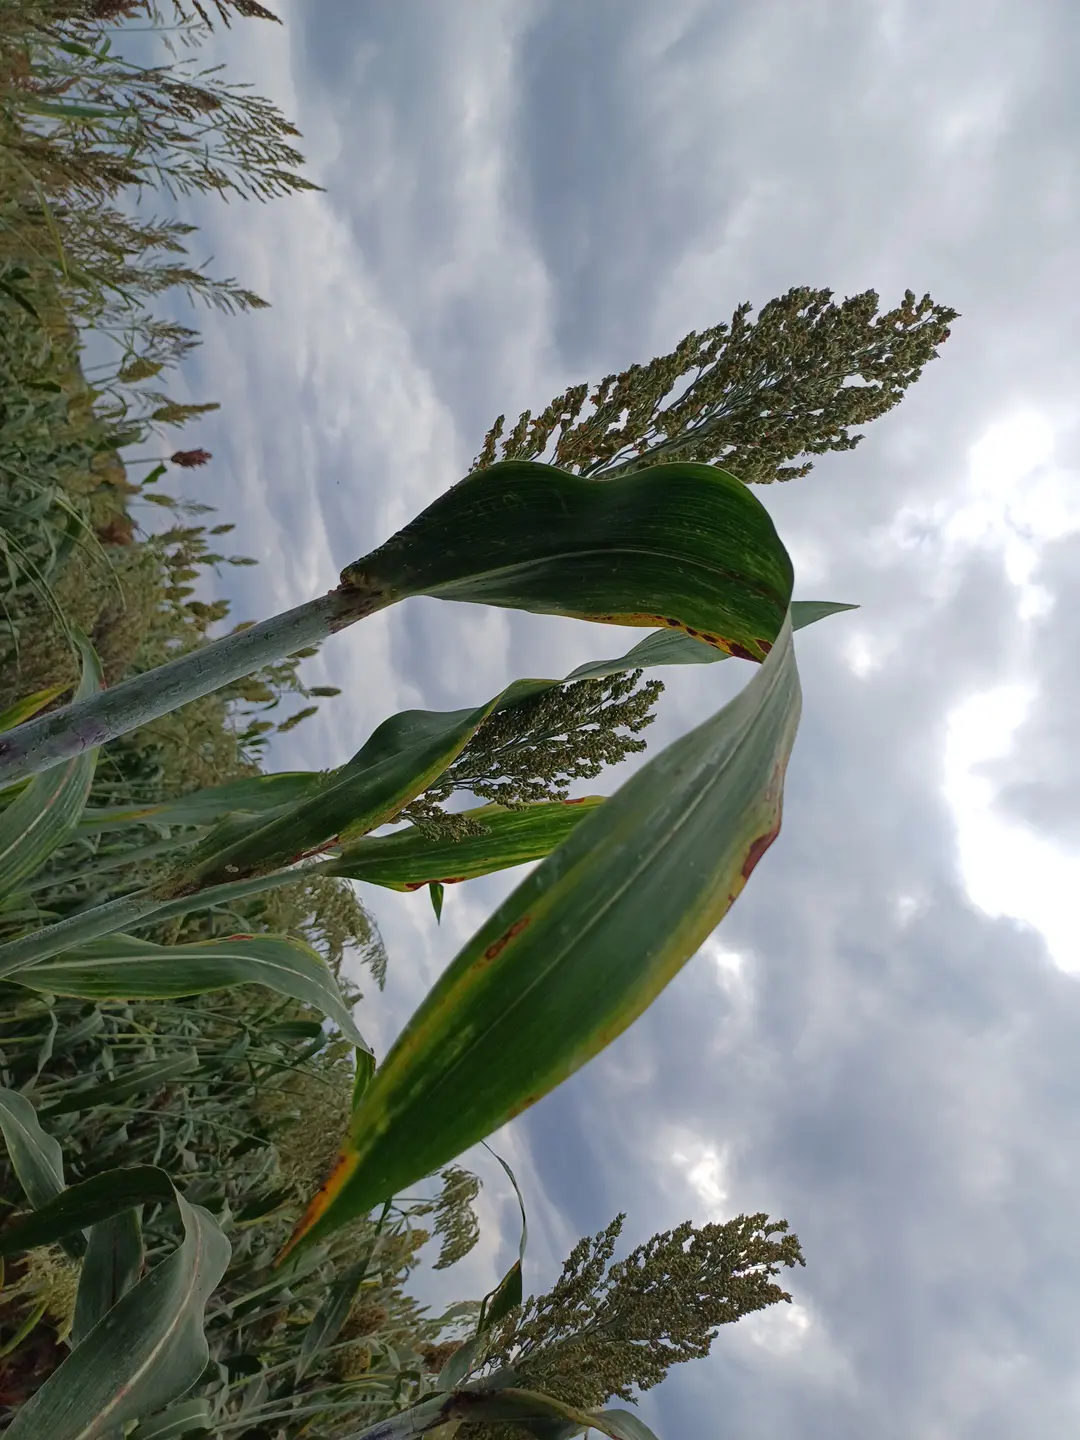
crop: sorghum
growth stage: filling grain
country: Kenya
